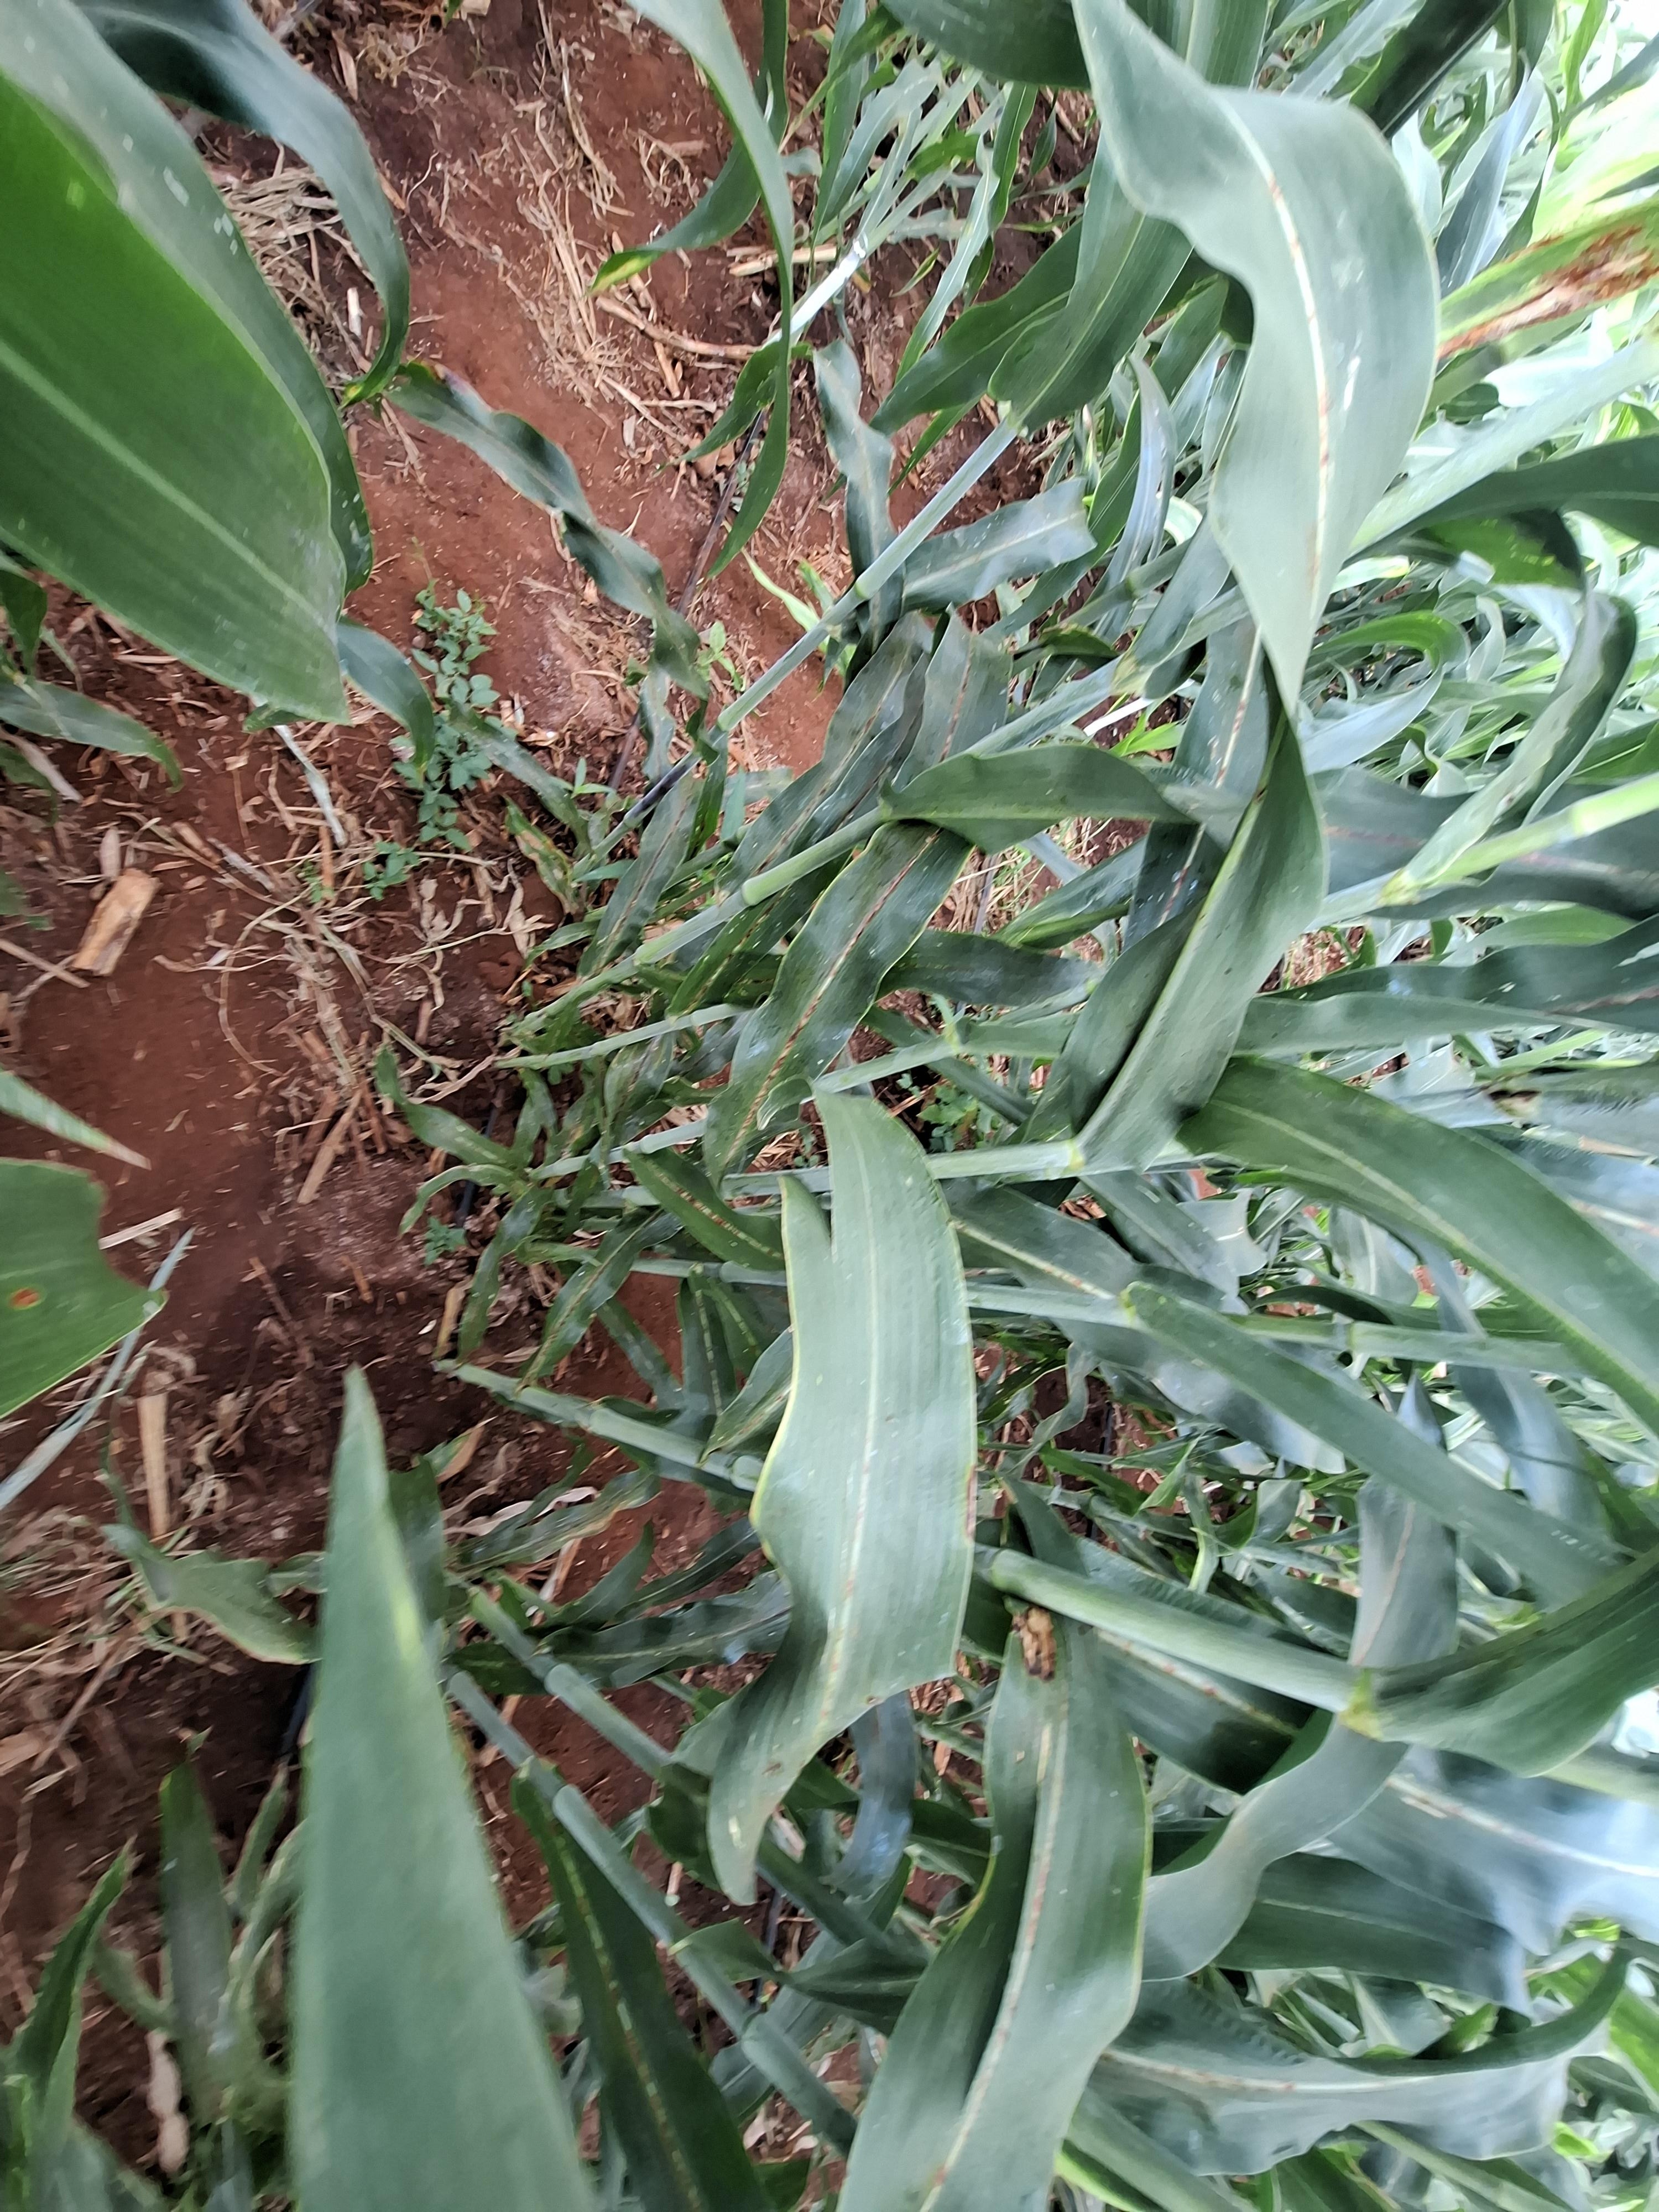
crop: sorghum
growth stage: heading tuber
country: Kenya
